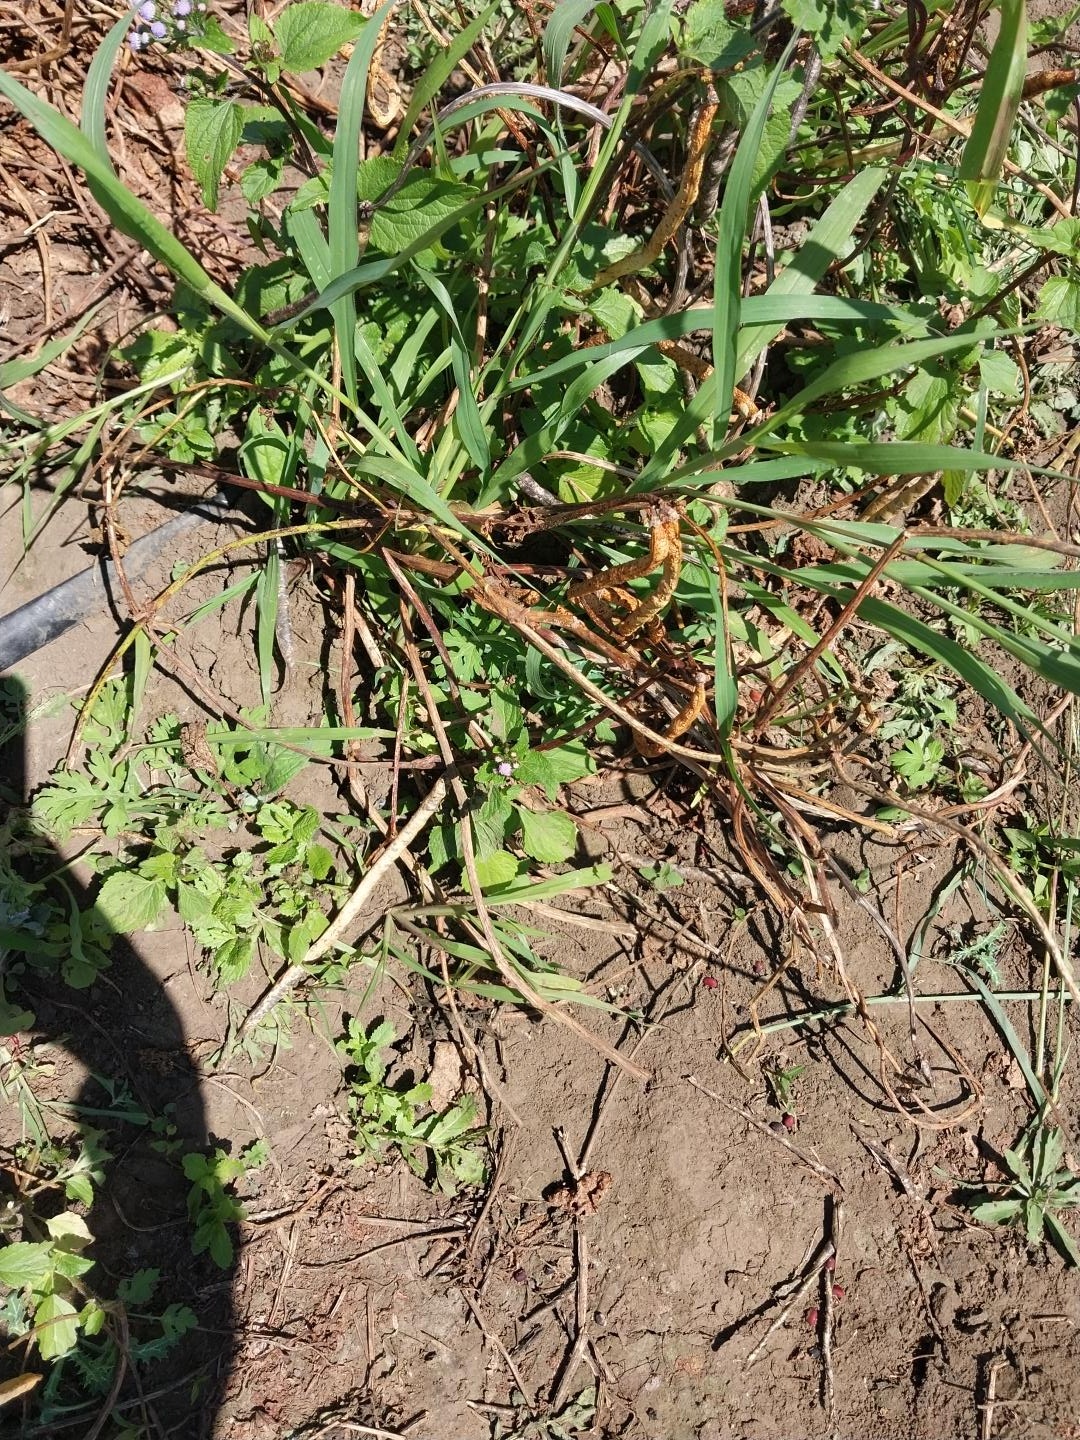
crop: cowpea
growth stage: development pod
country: Tanzania
